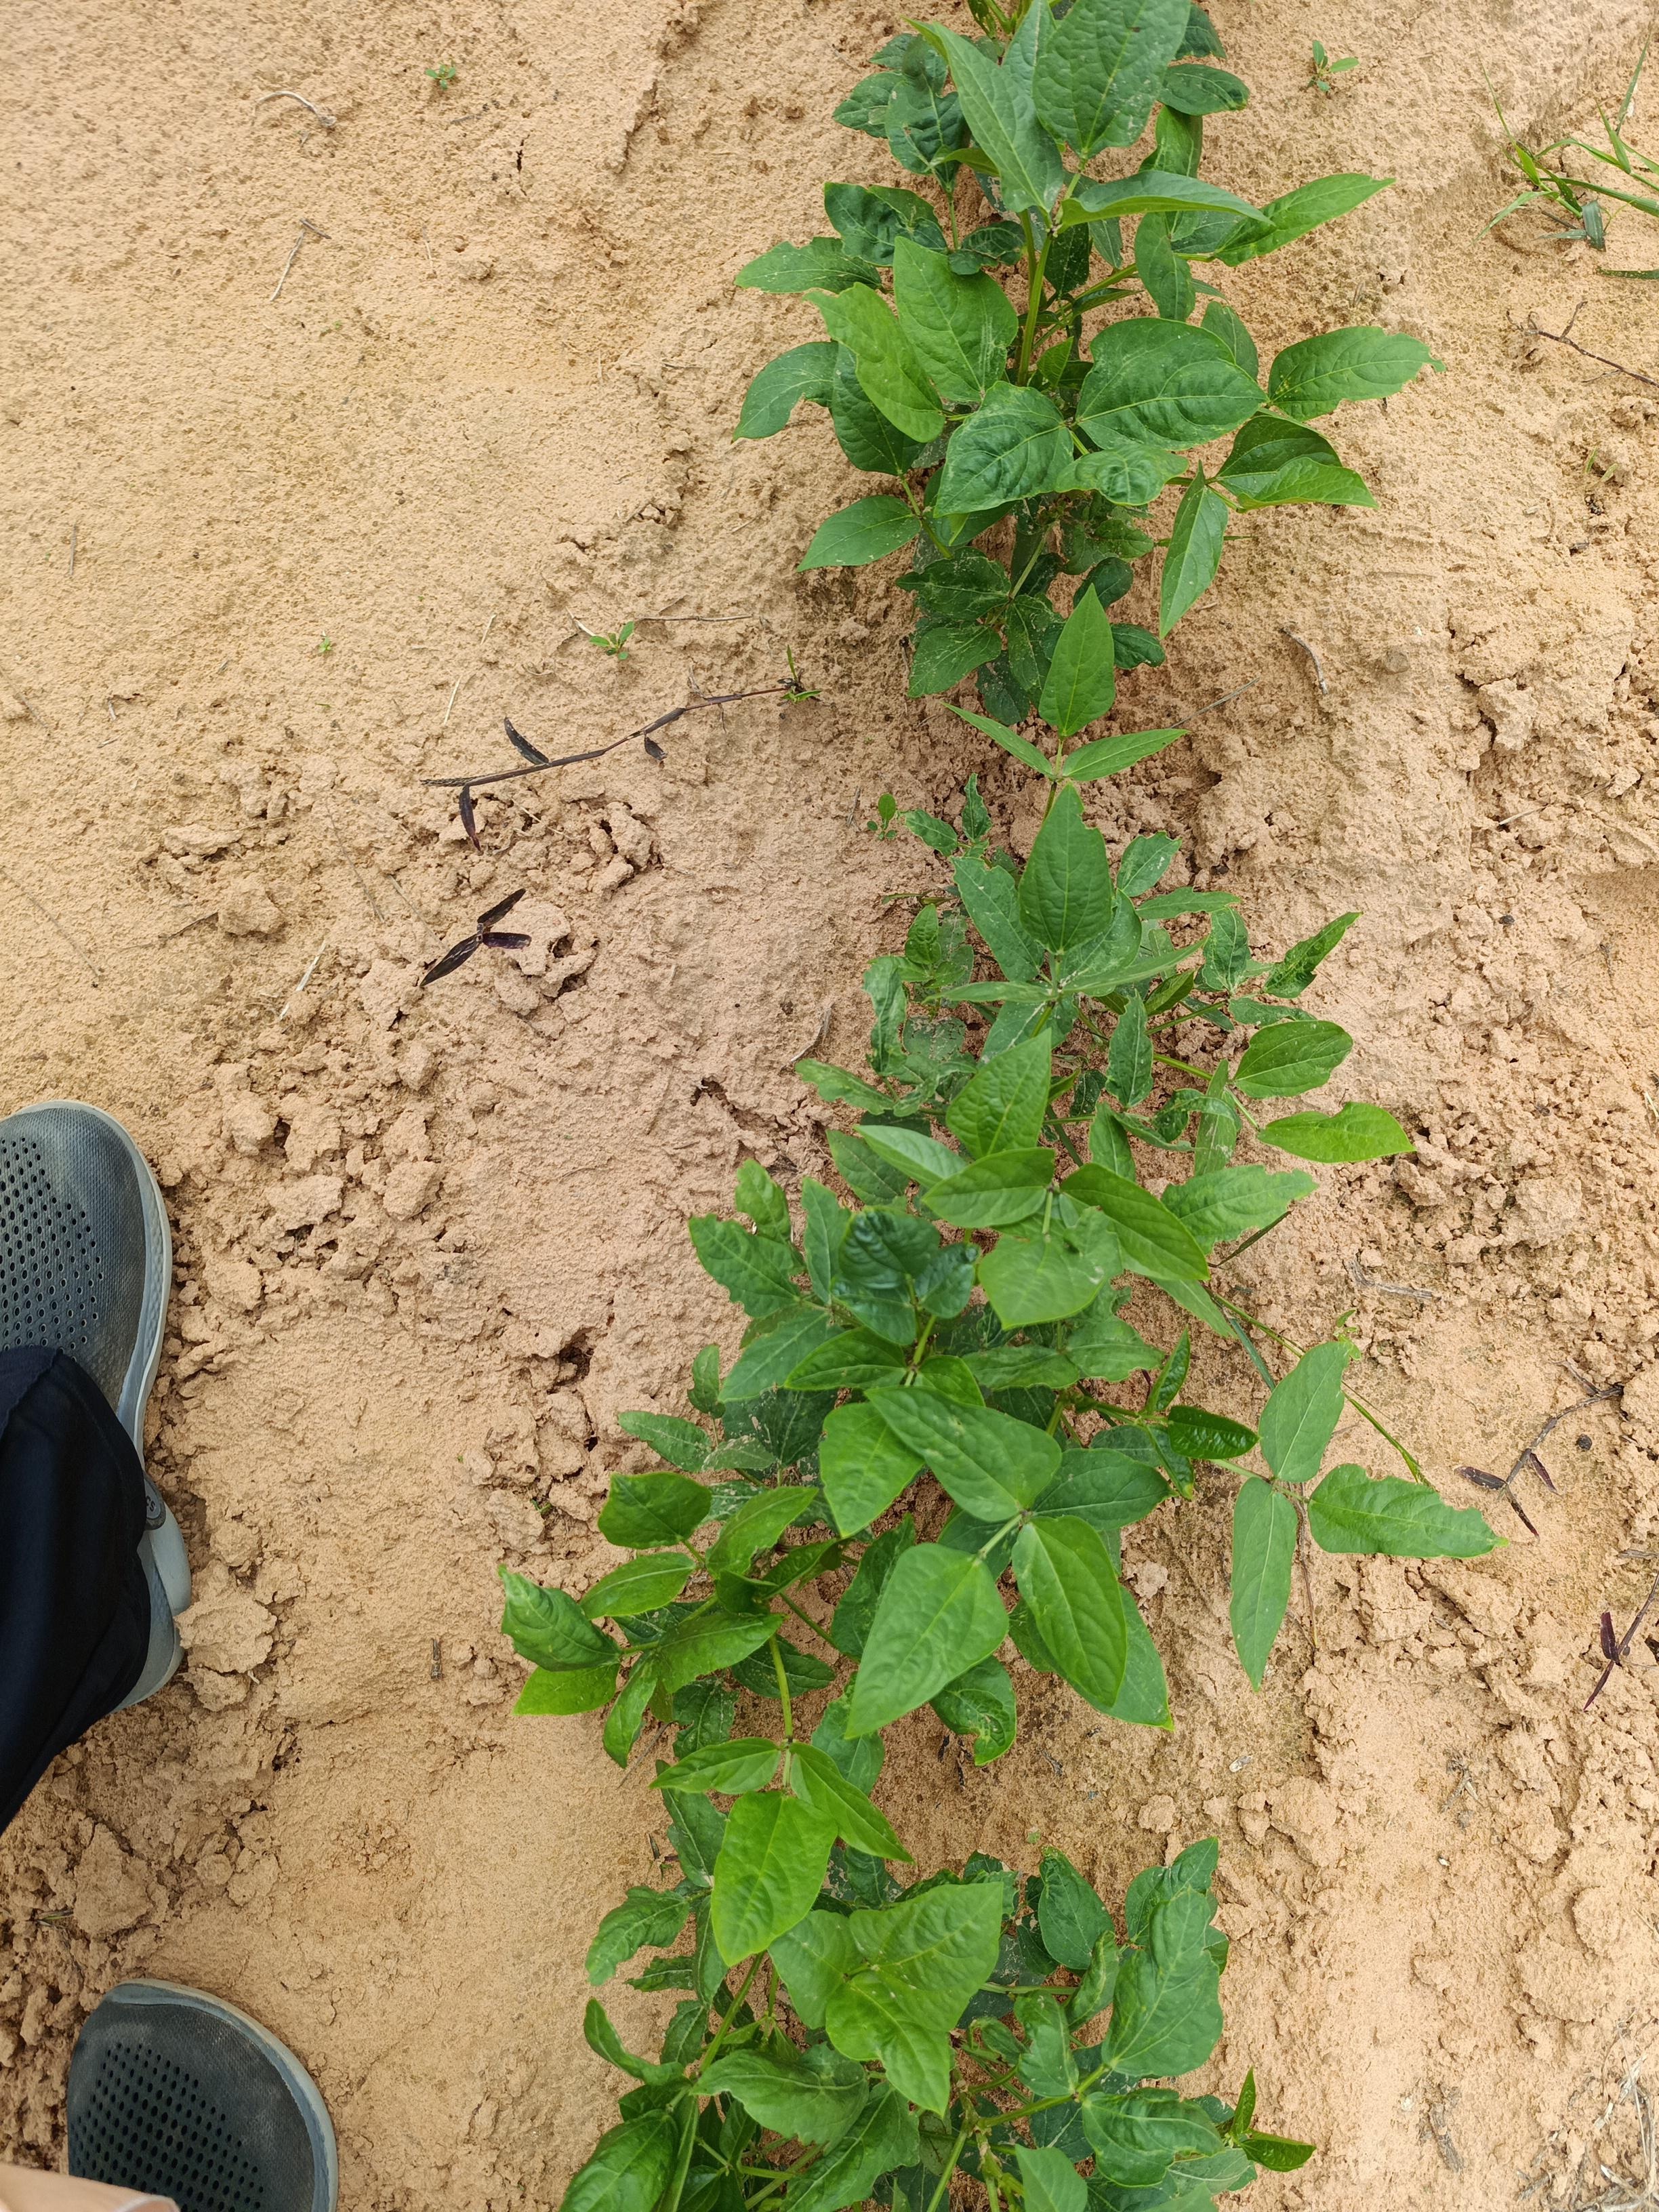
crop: cowpea
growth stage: emergence
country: Nigeria
